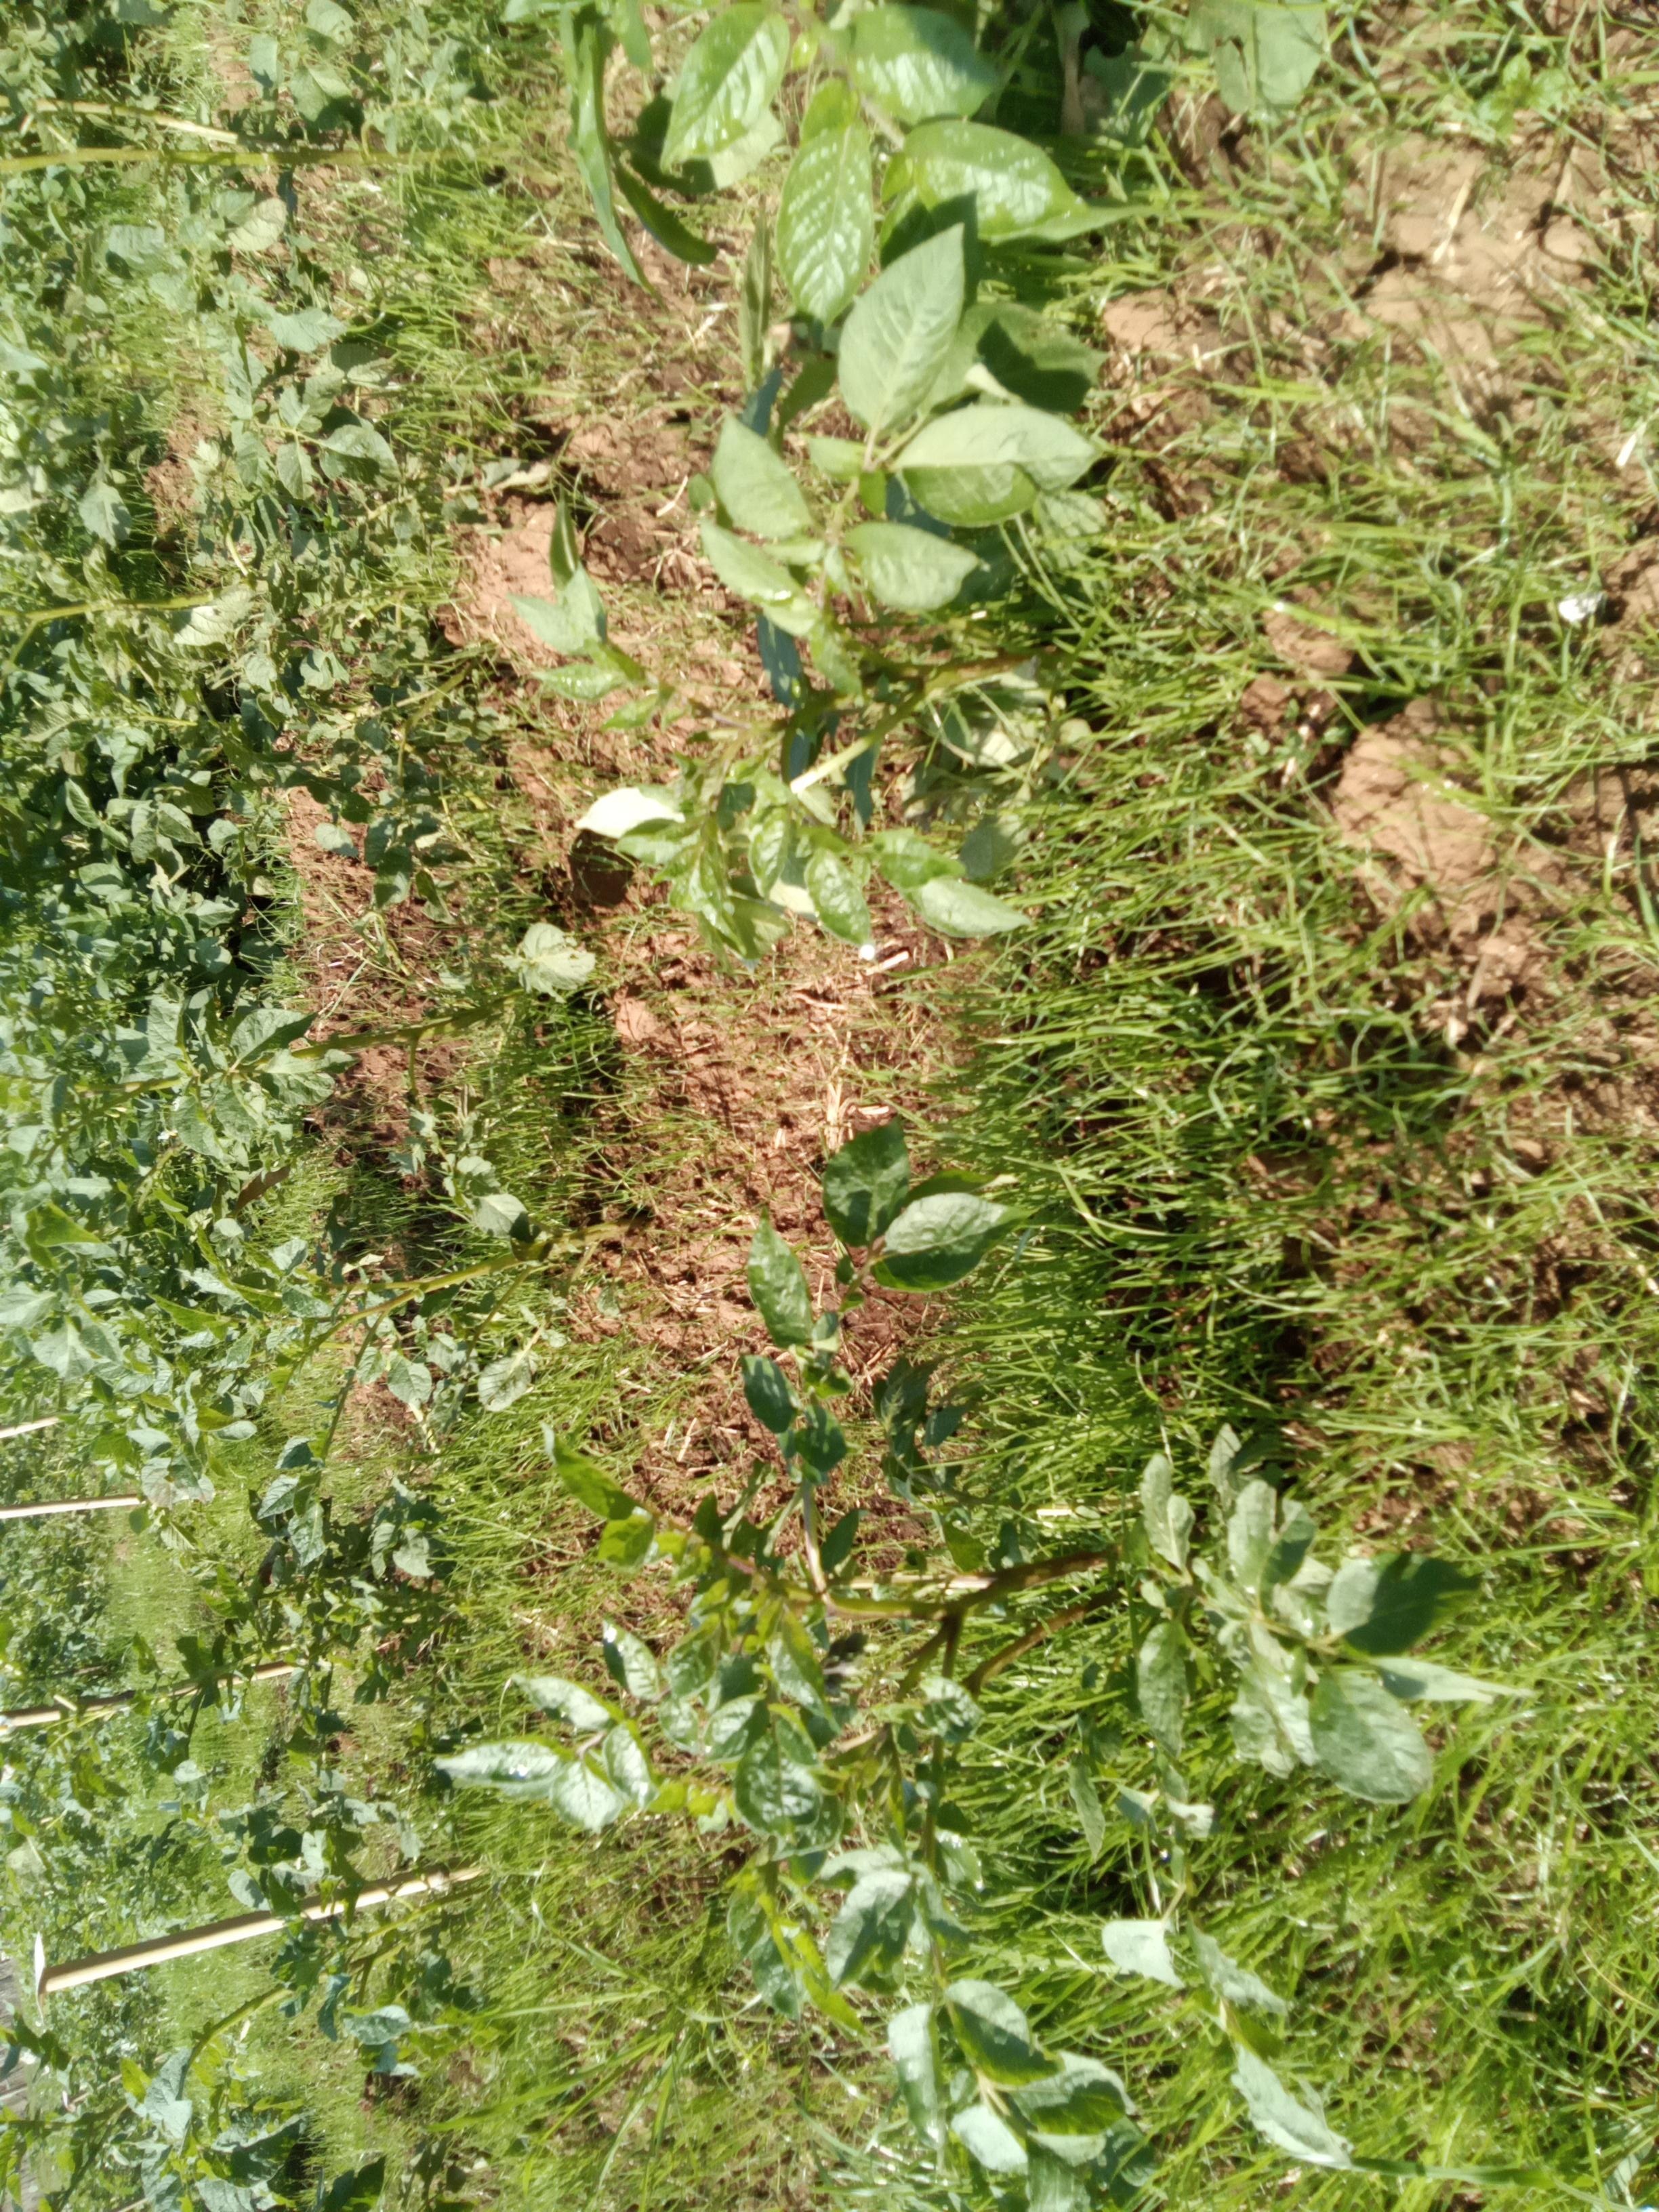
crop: potato
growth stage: vegetative
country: Kenya
